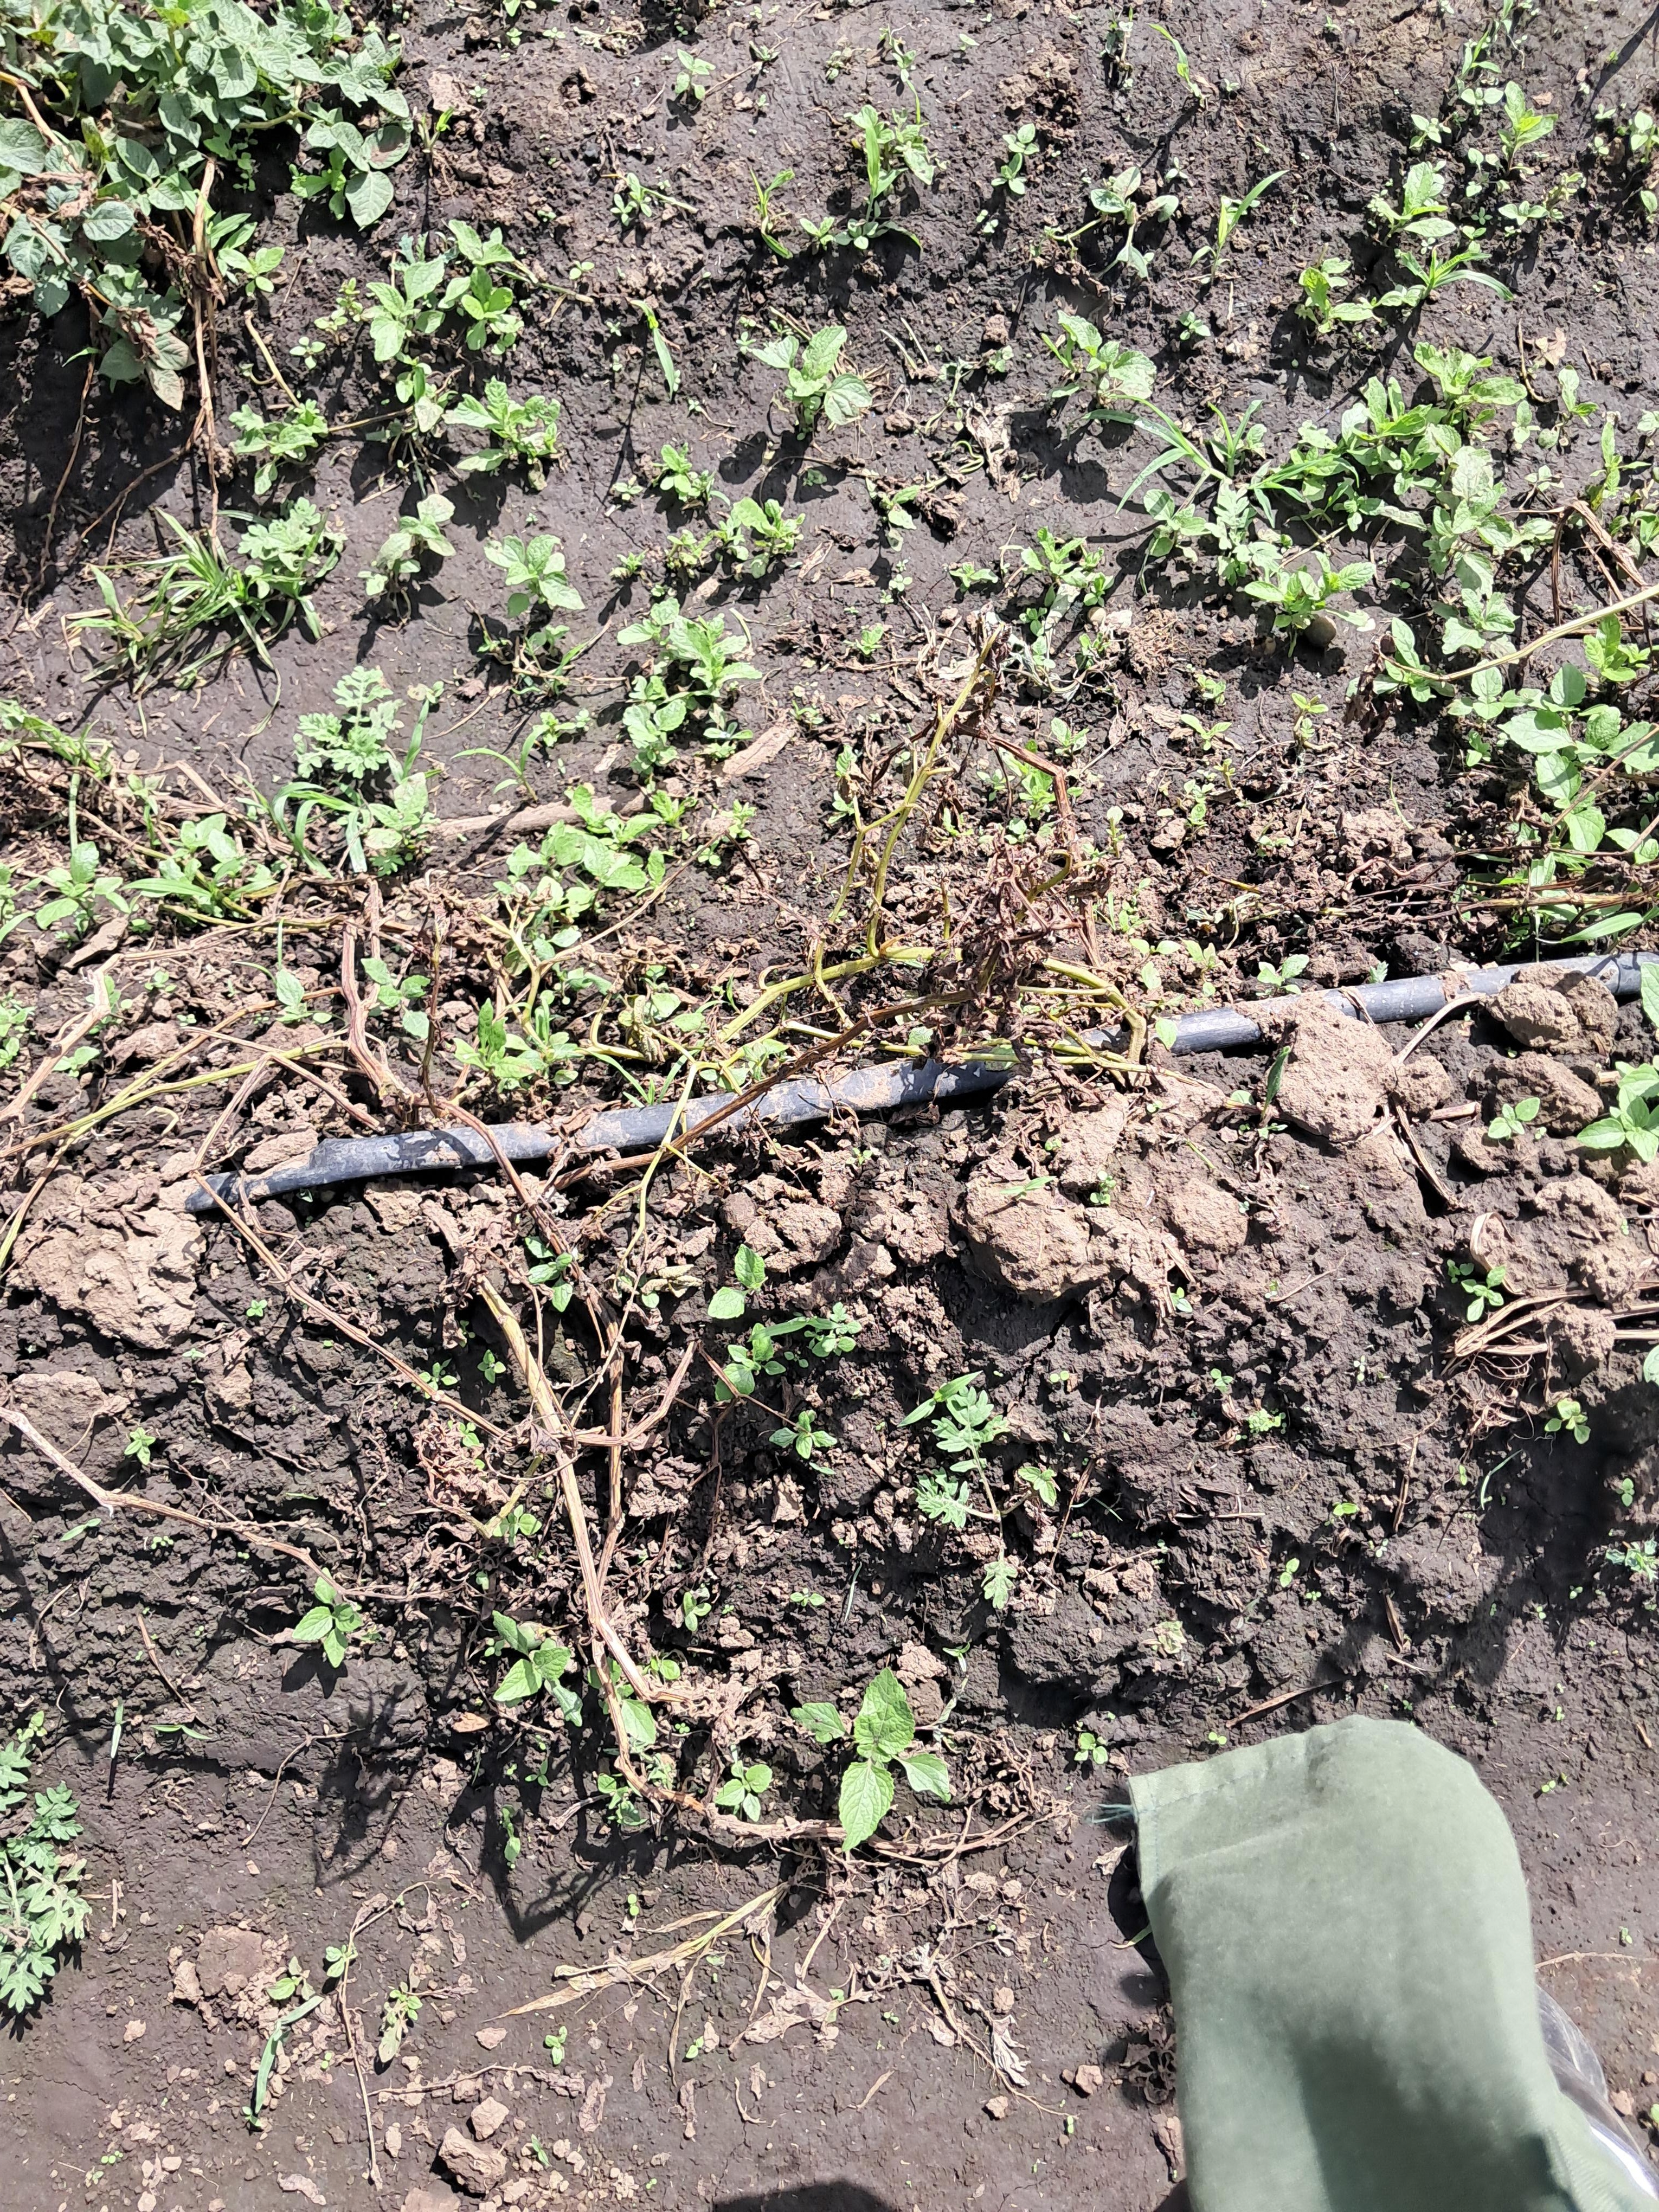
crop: potato
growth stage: flowering
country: Tanzania
